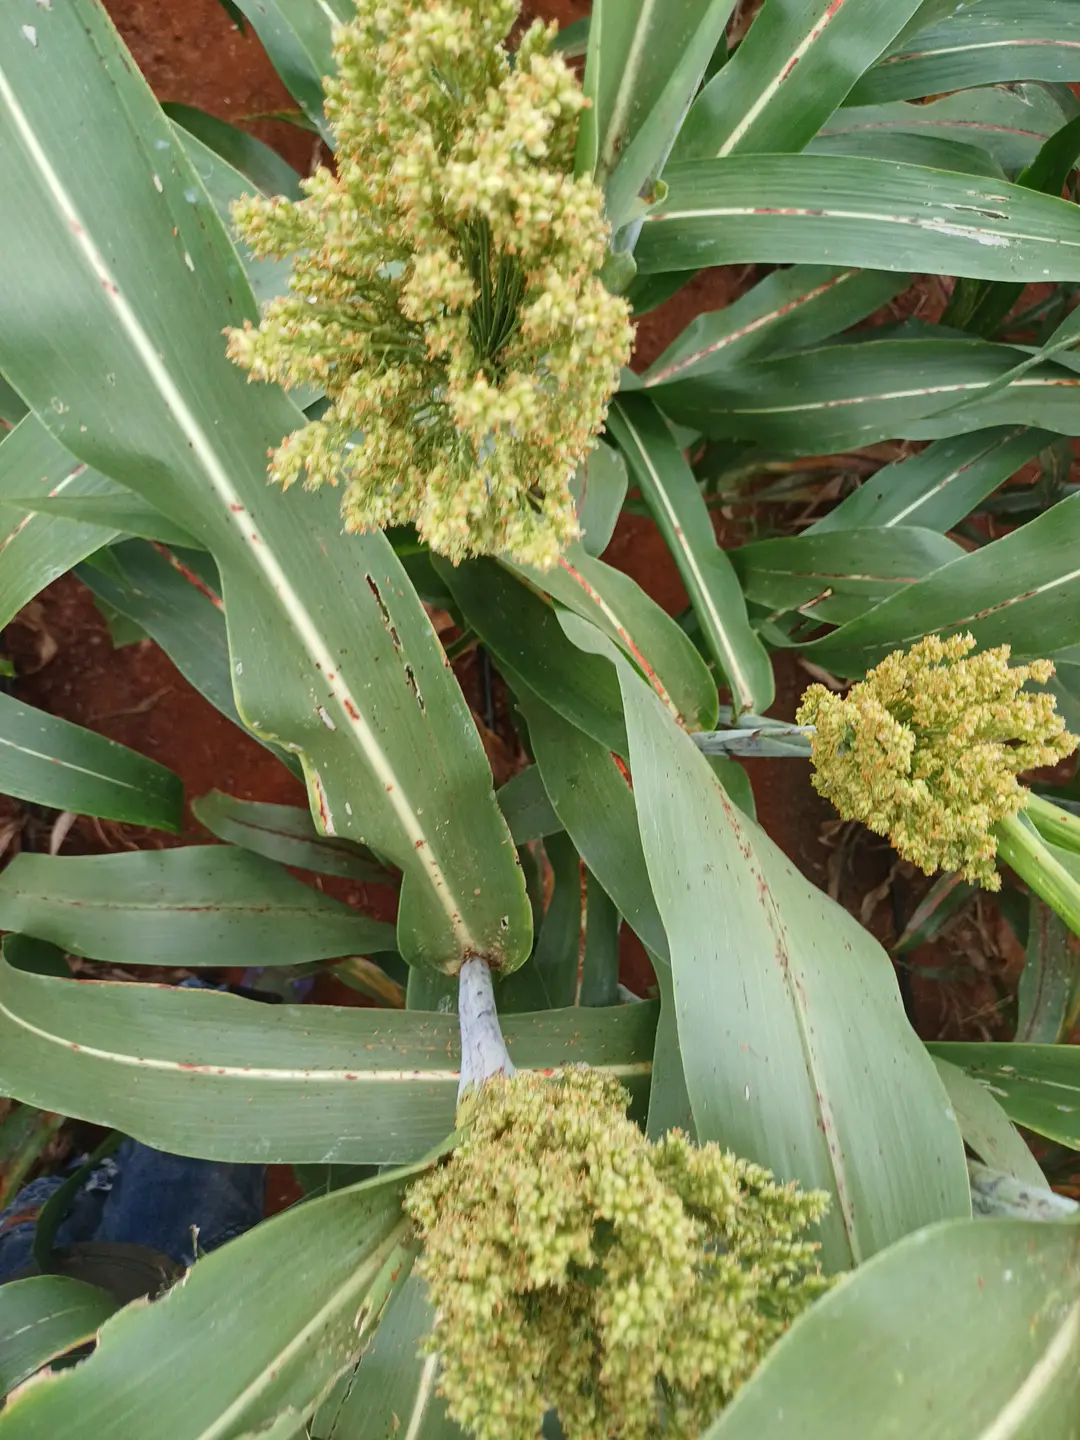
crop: sorghum
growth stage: filling grain
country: Kenya
